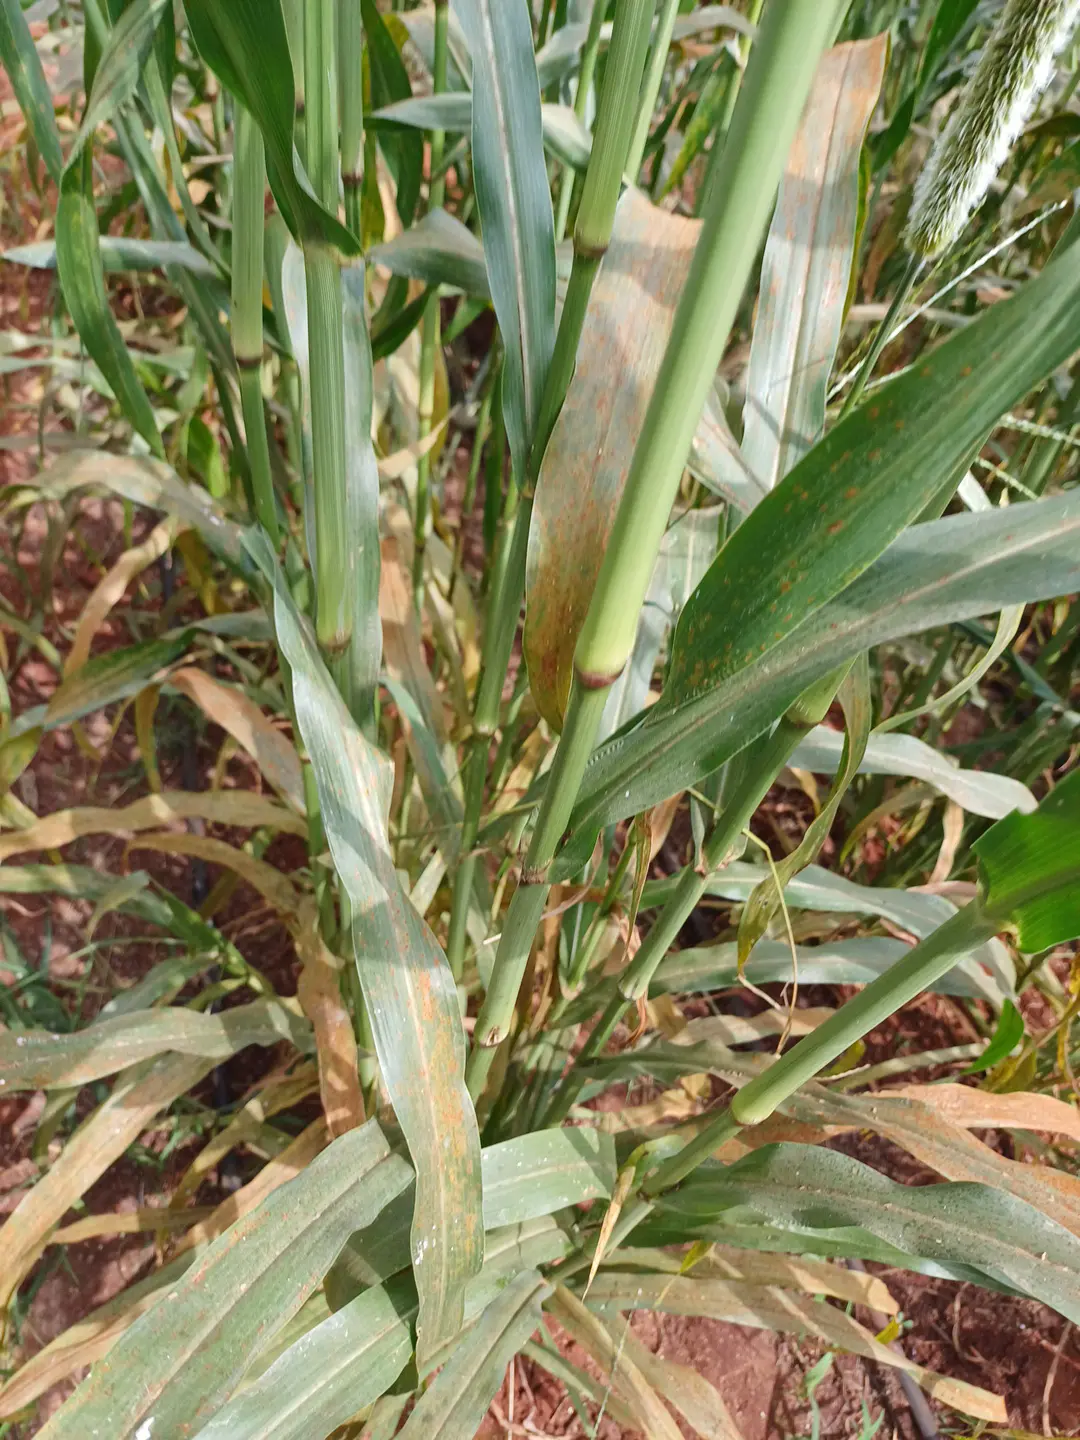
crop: pearl millet
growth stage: filling grain
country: Kenya
